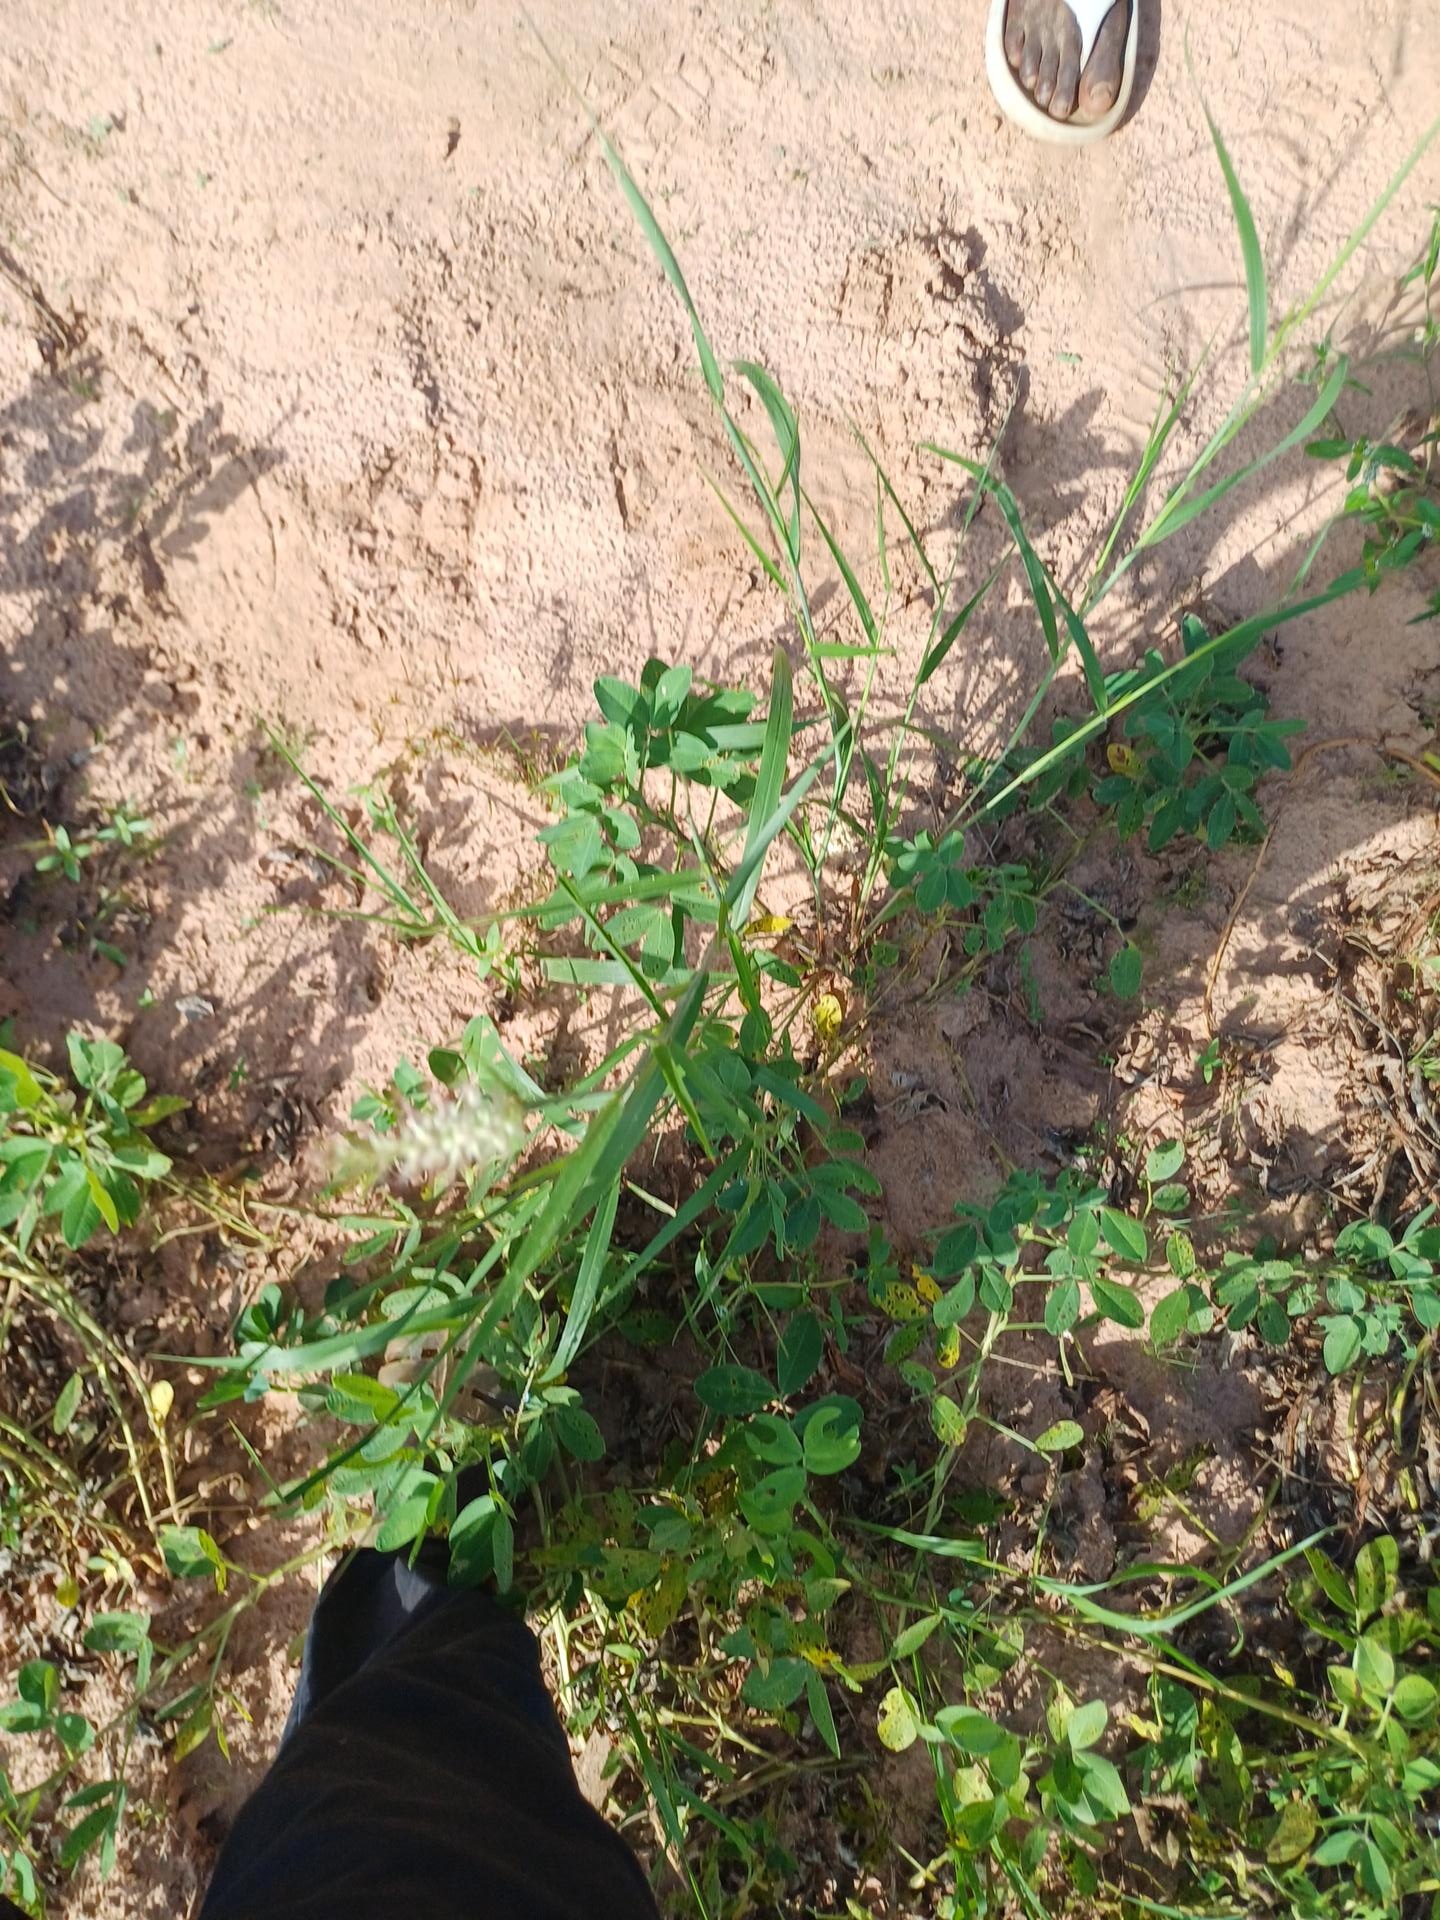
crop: groundnut
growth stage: flowering
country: Senegal
